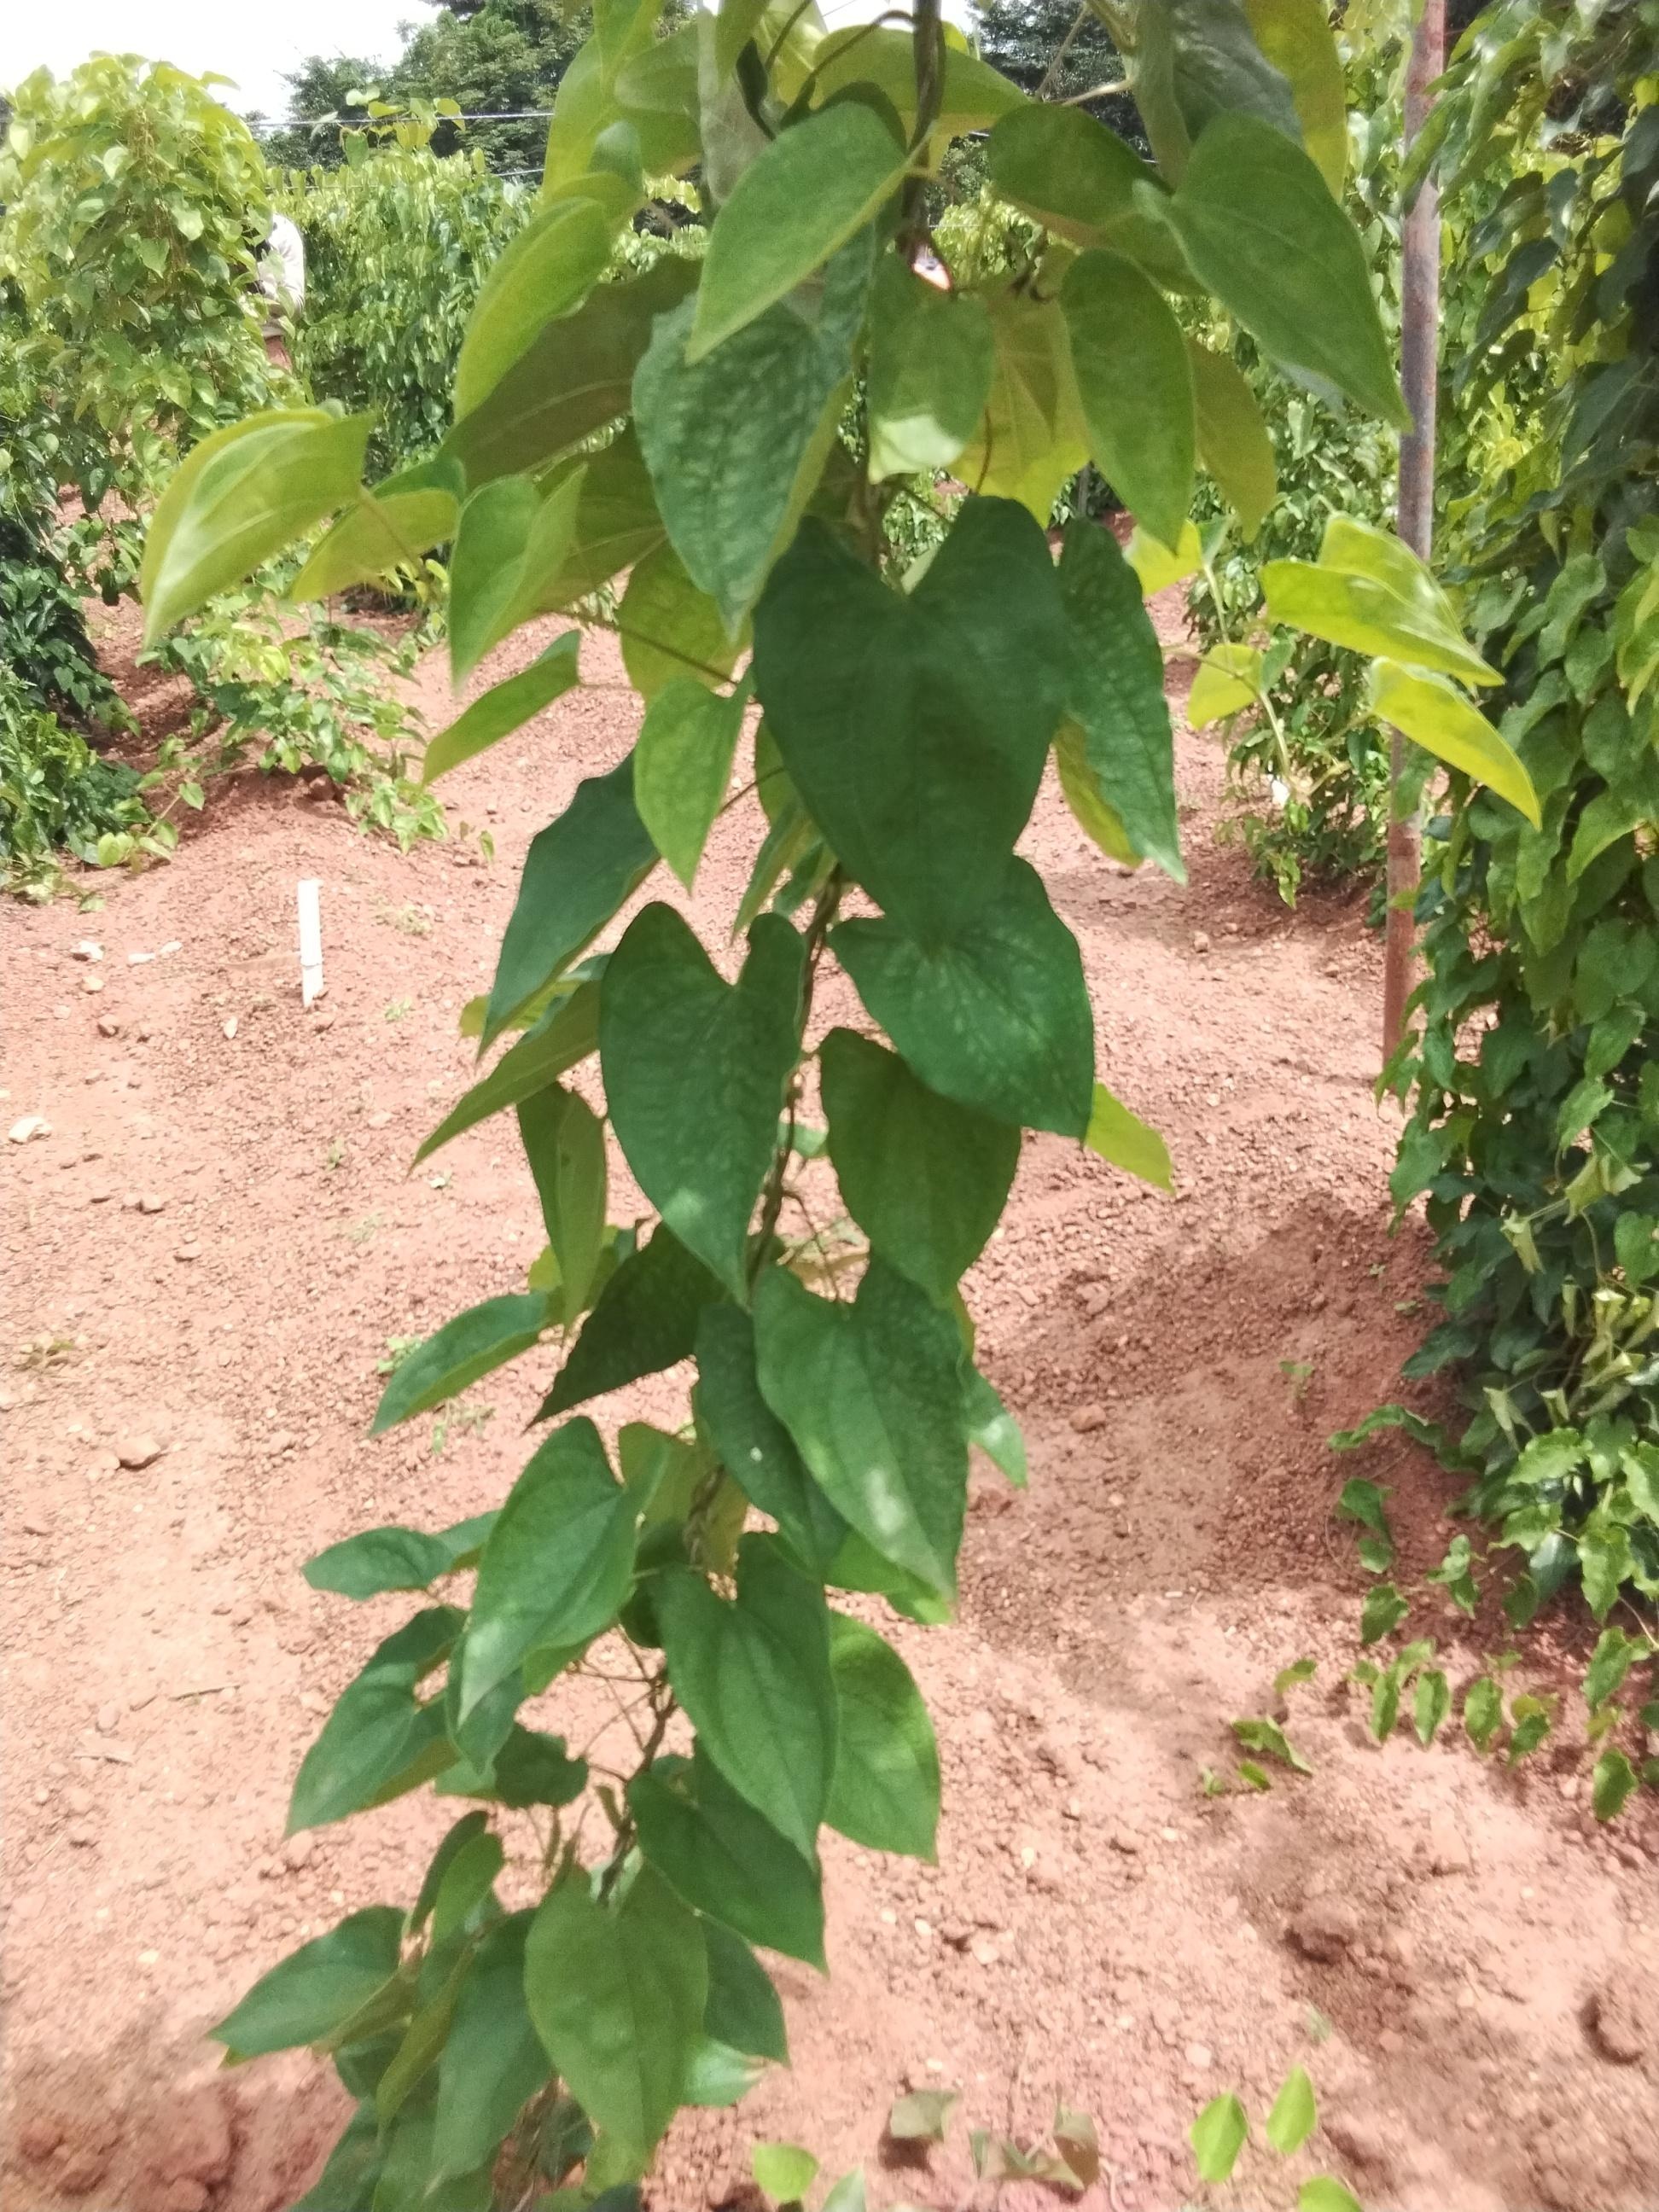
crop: yam
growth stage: vegetative
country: Nigeria
